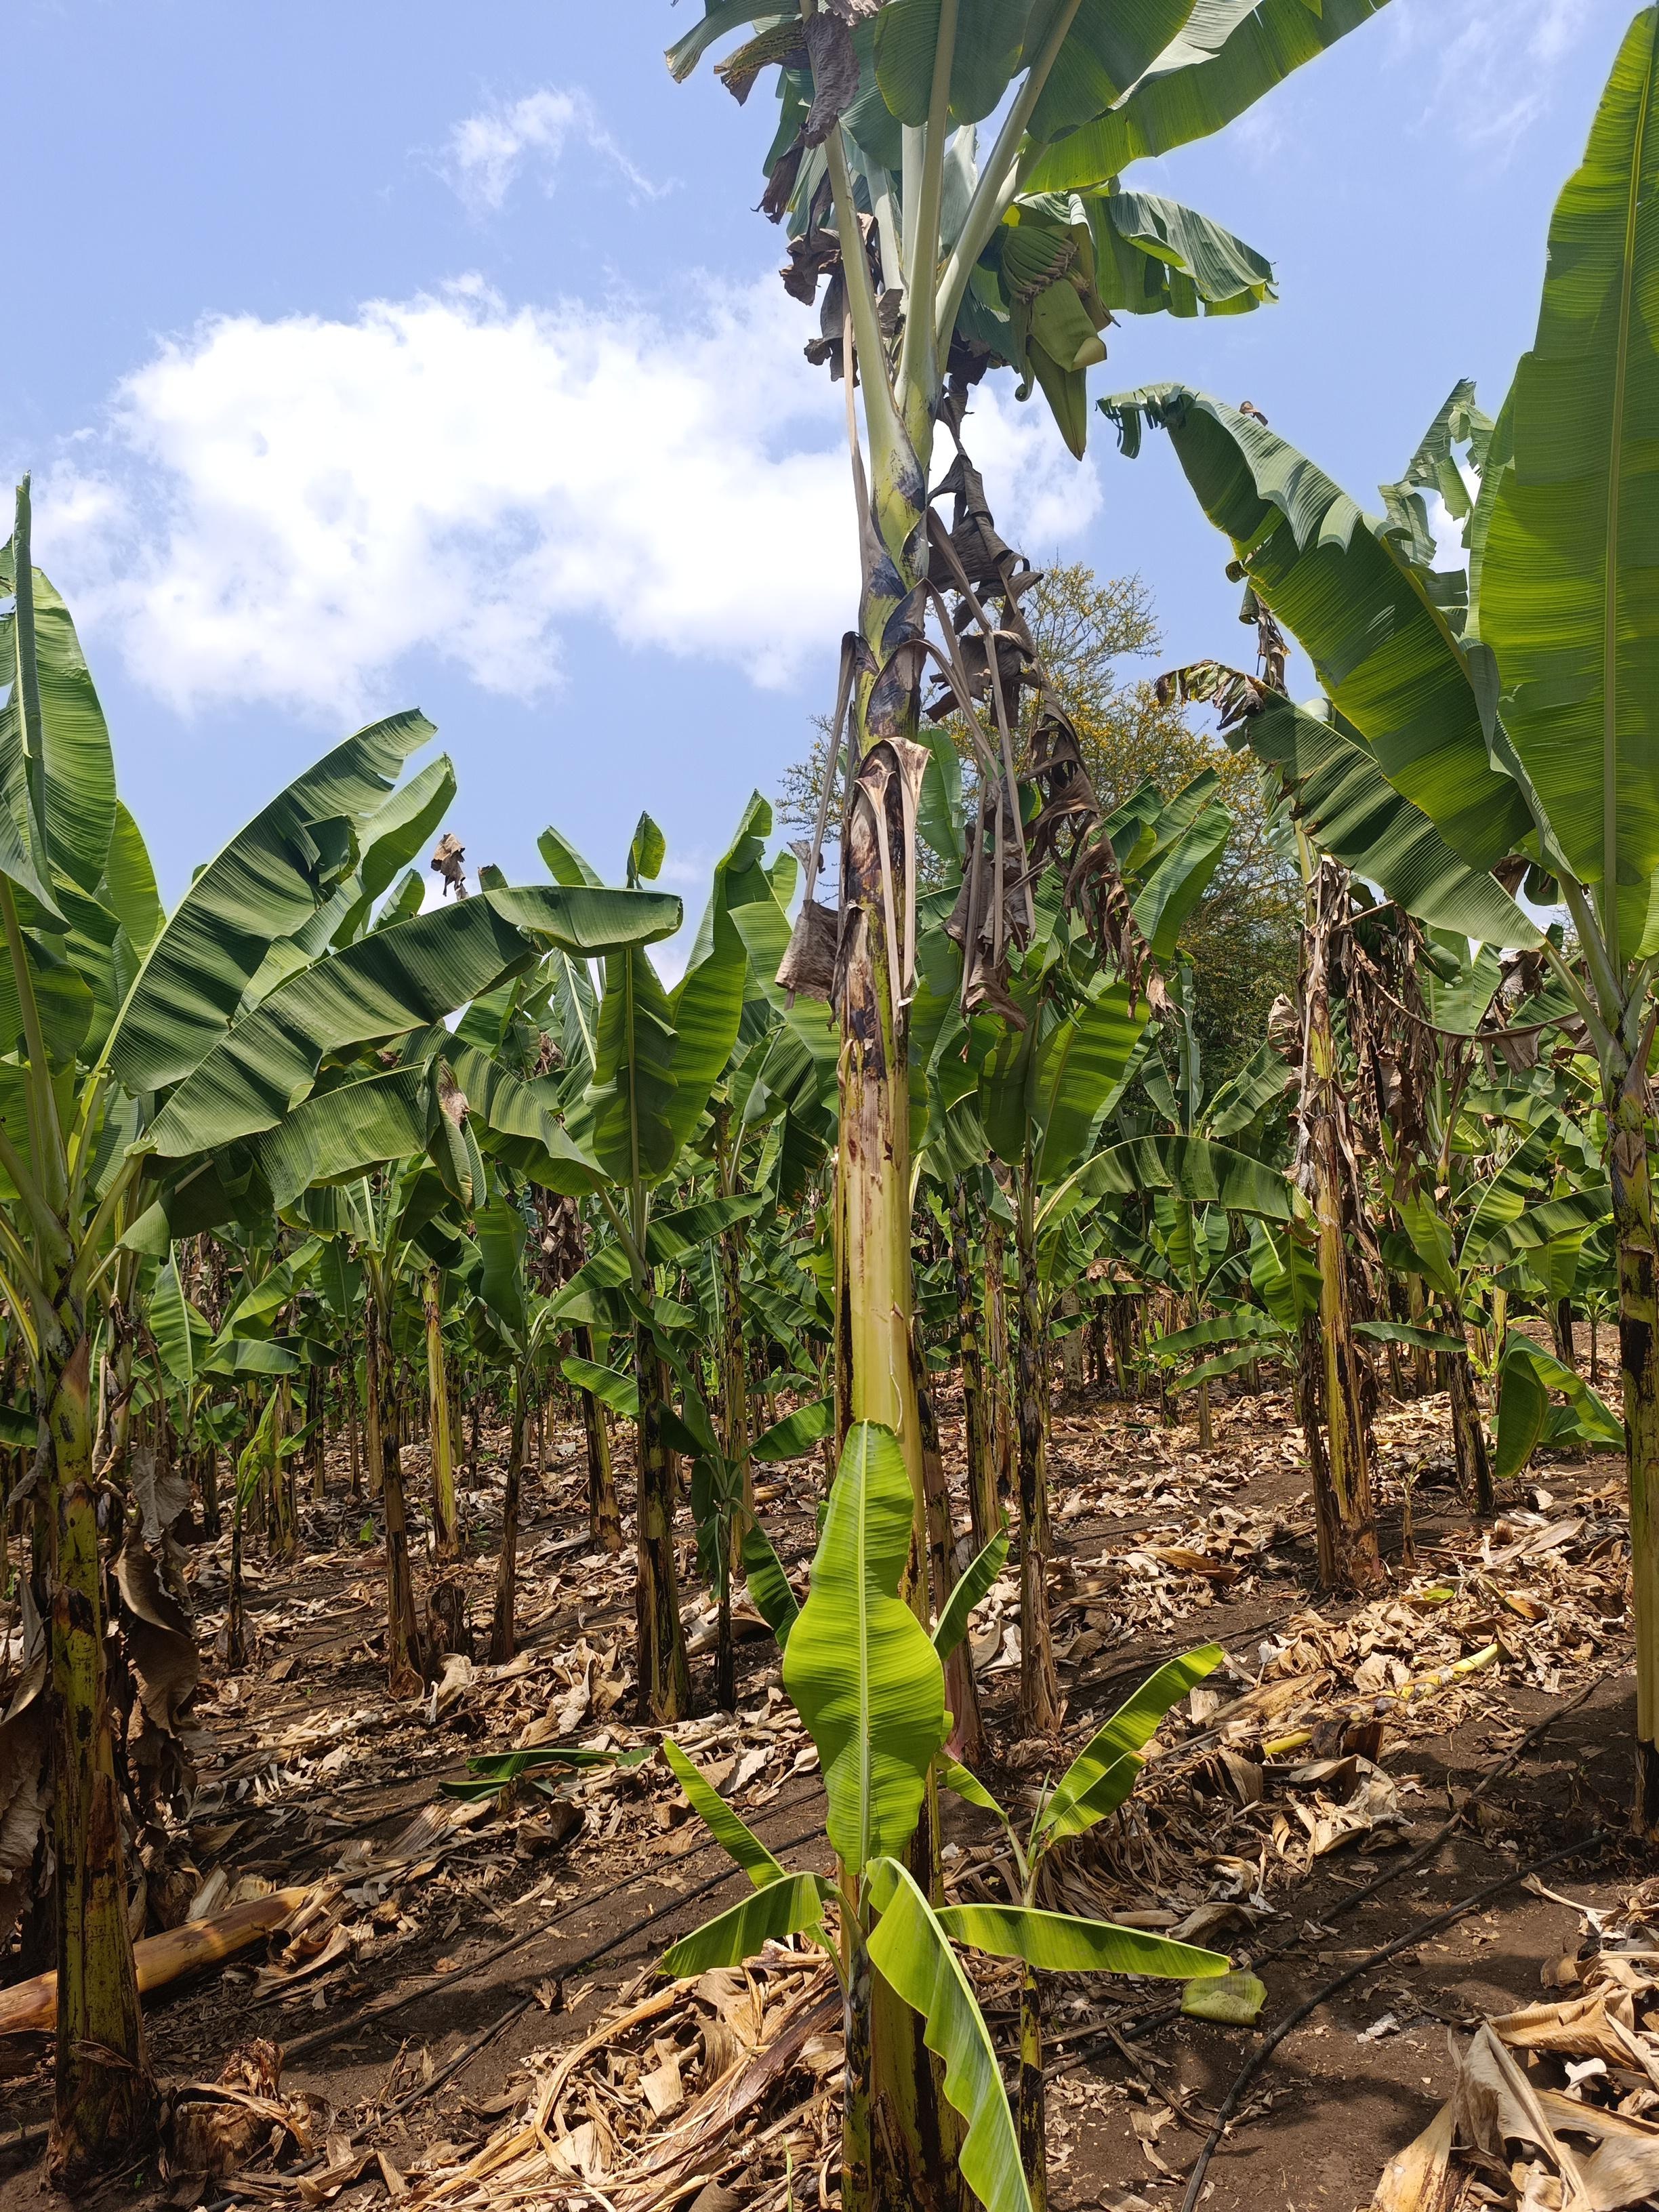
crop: banana
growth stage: flowering
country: Tanzania
